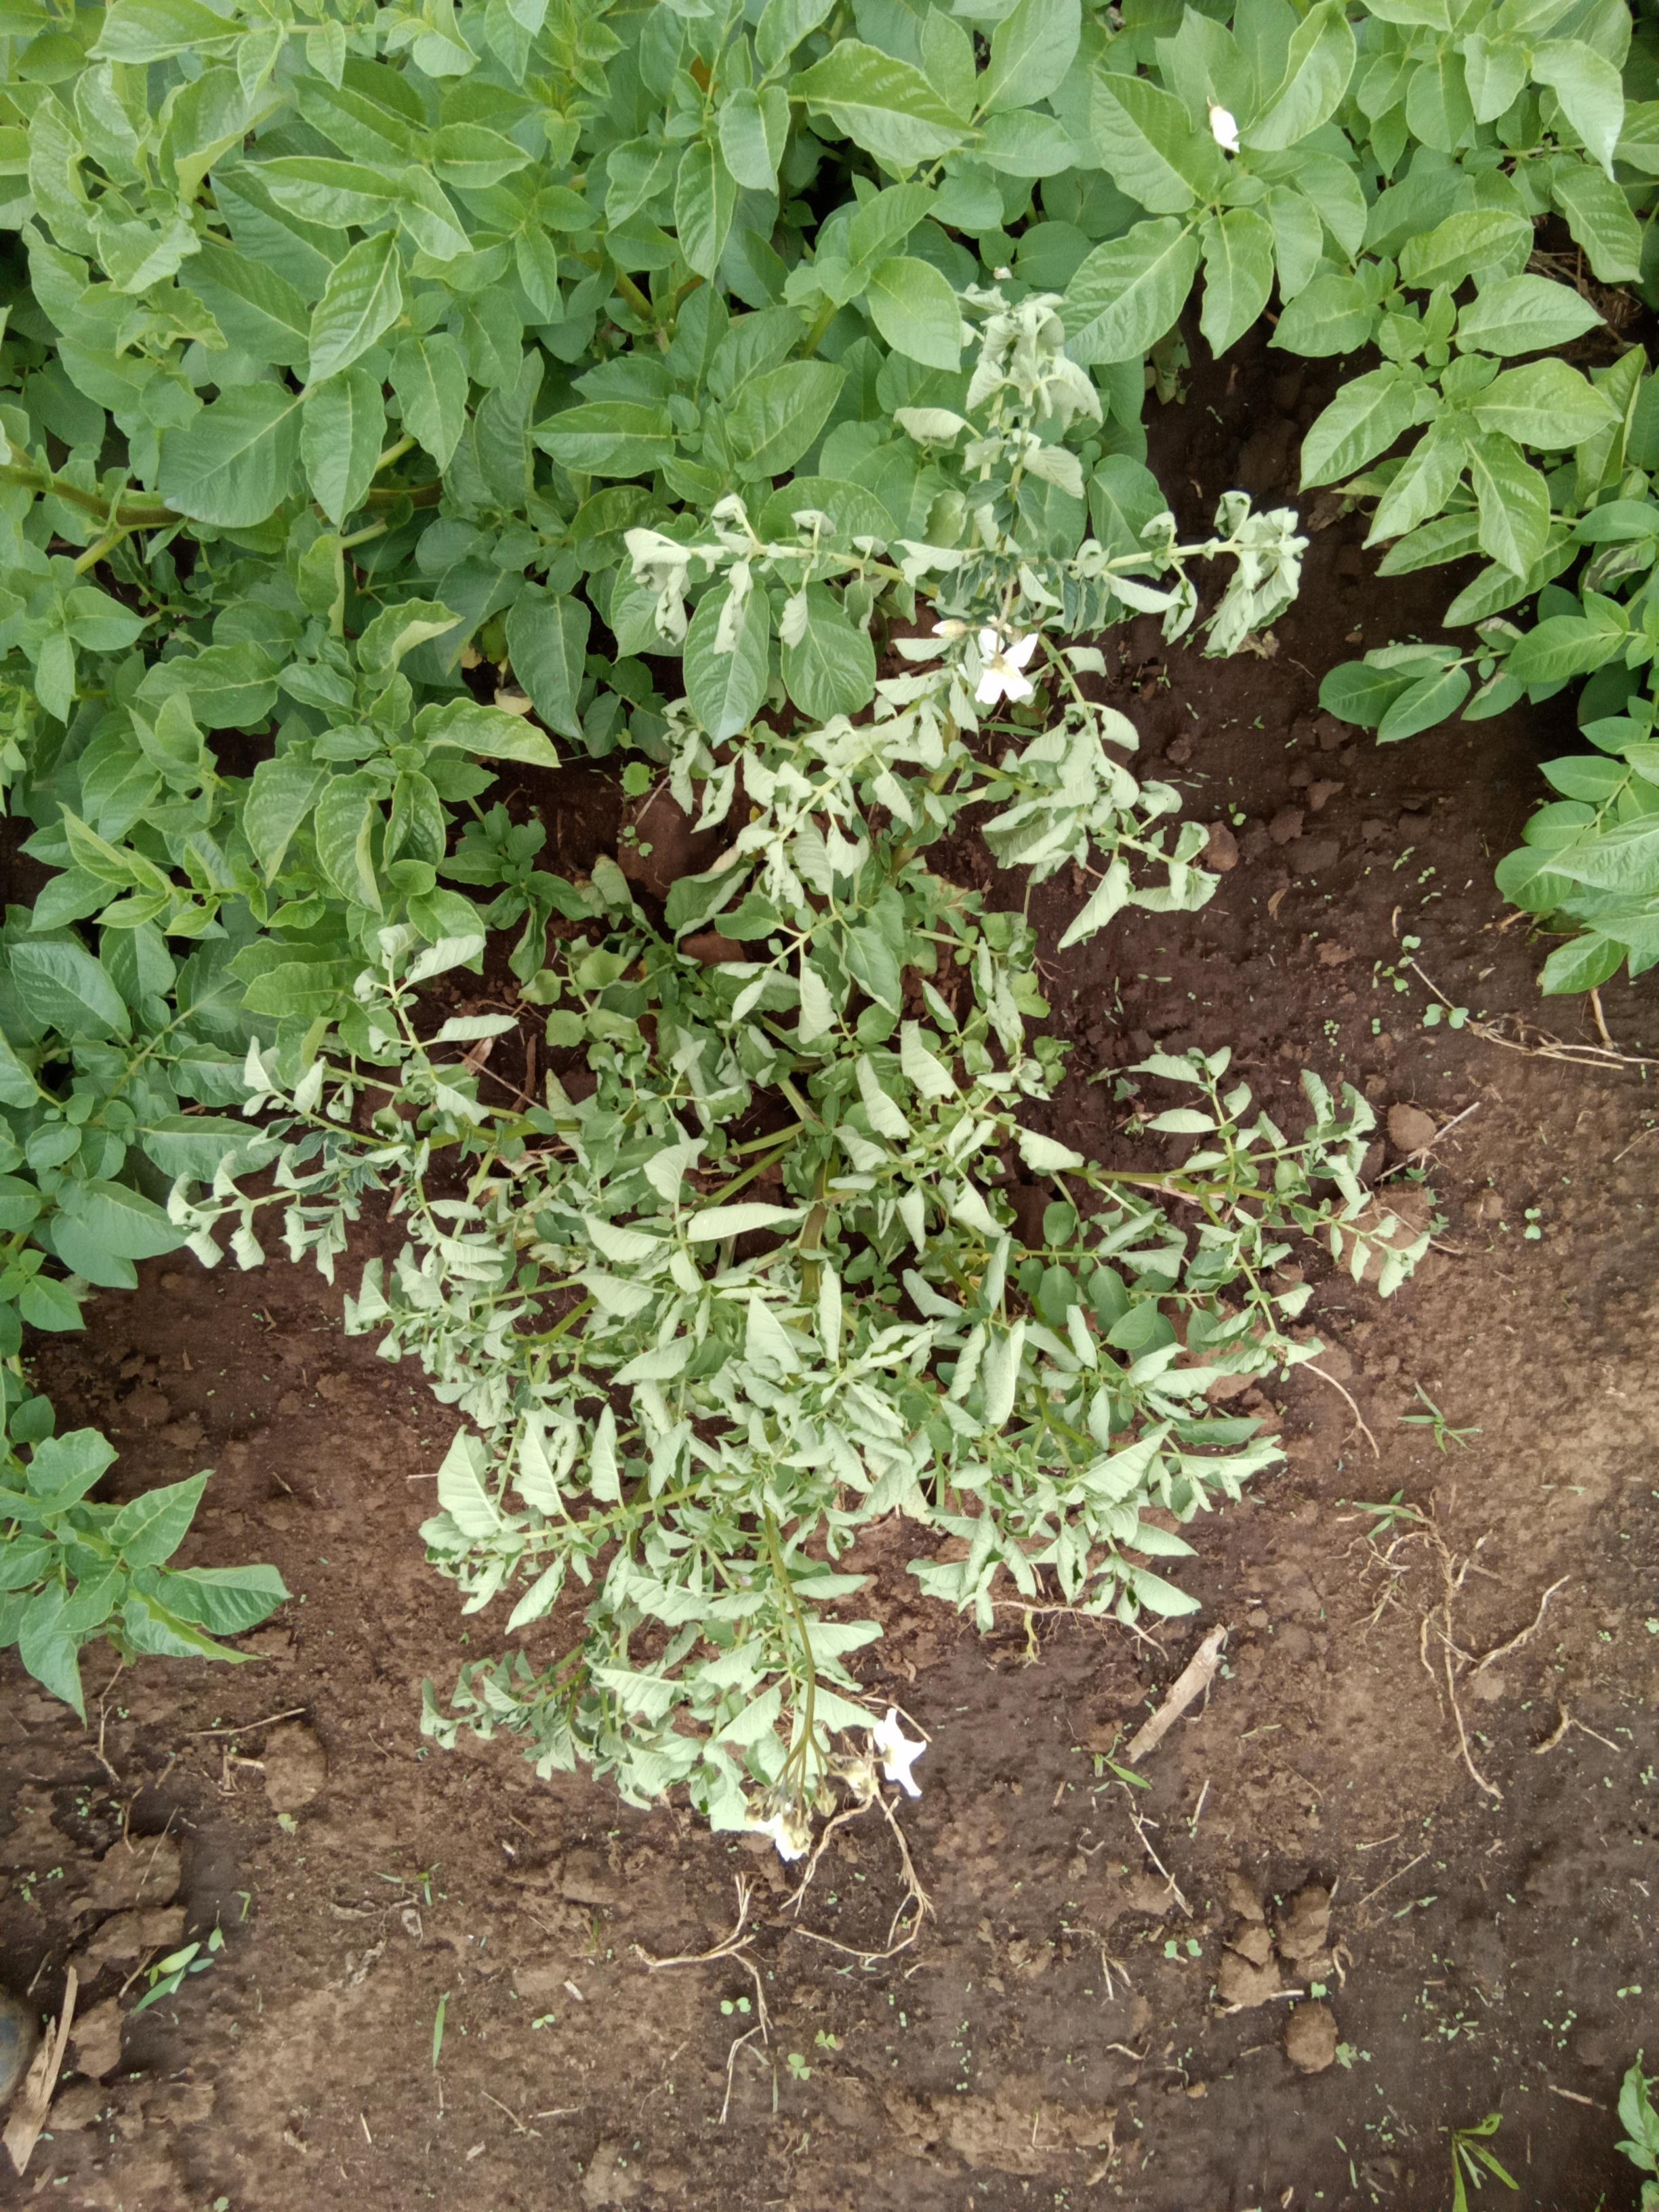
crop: potato
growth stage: flowering
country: Kenya
